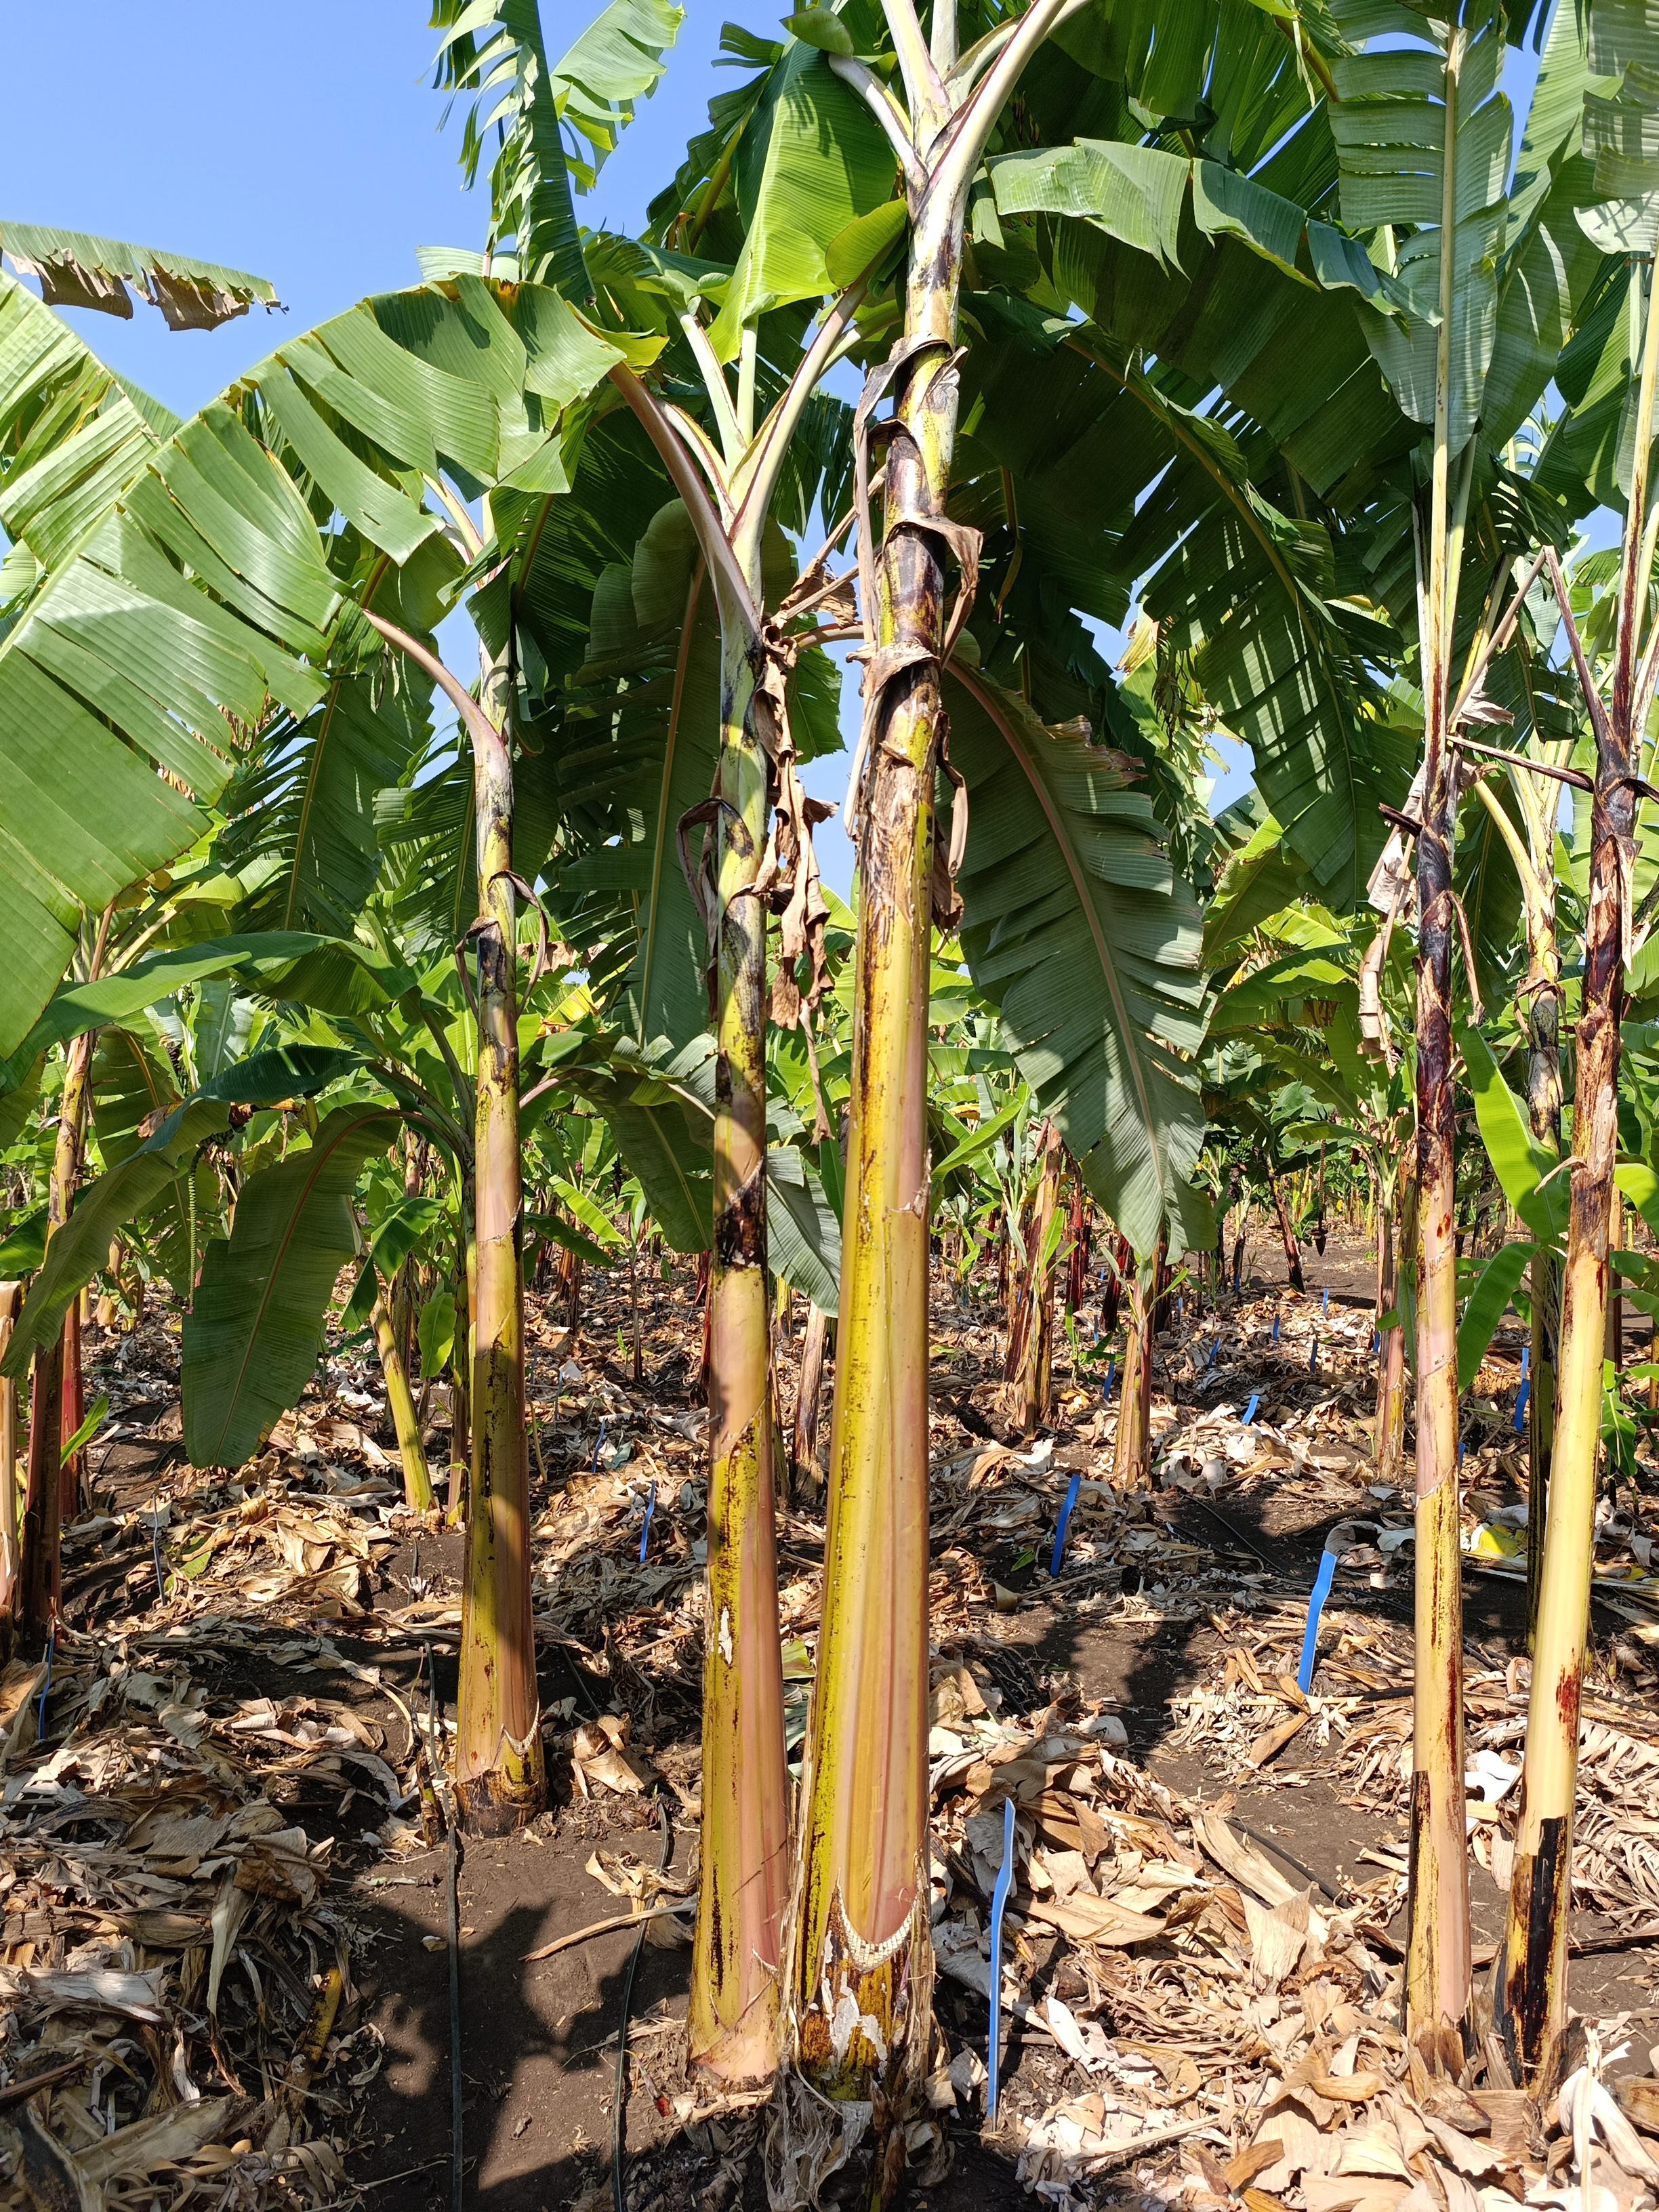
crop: banana
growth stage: vegetative
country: Tanzania
